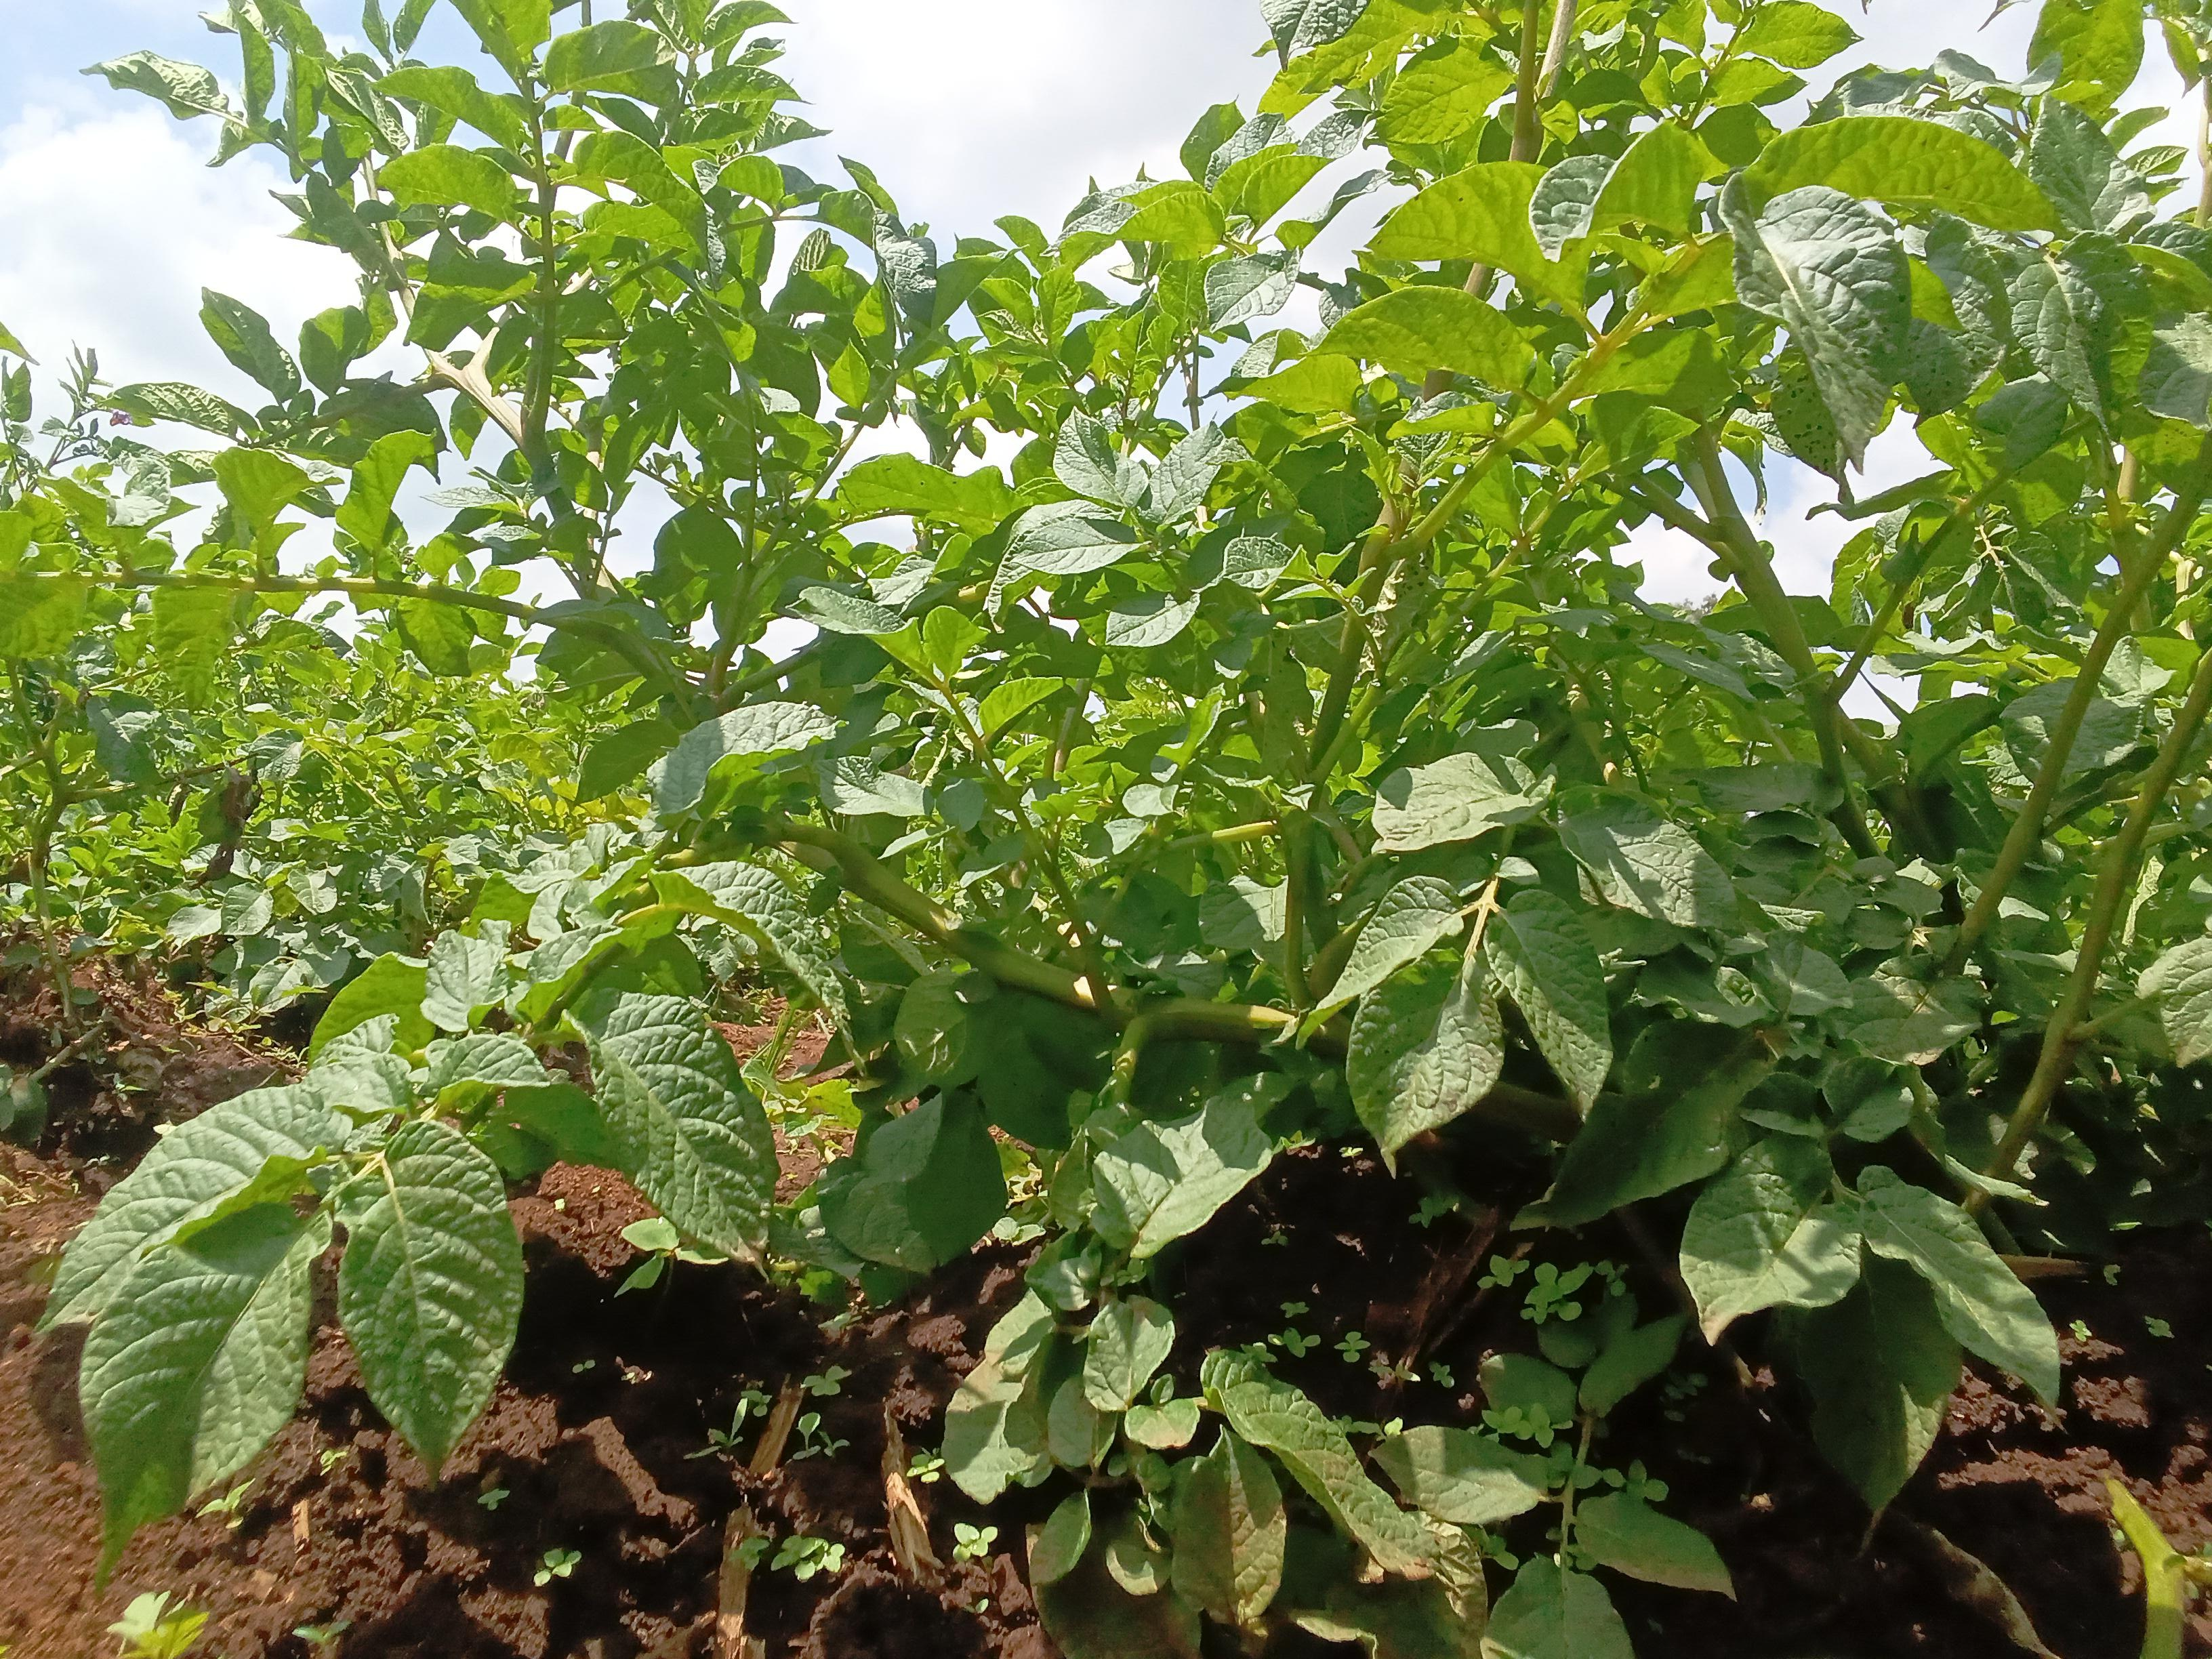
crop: potato
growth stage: vegetative
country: Kenya
